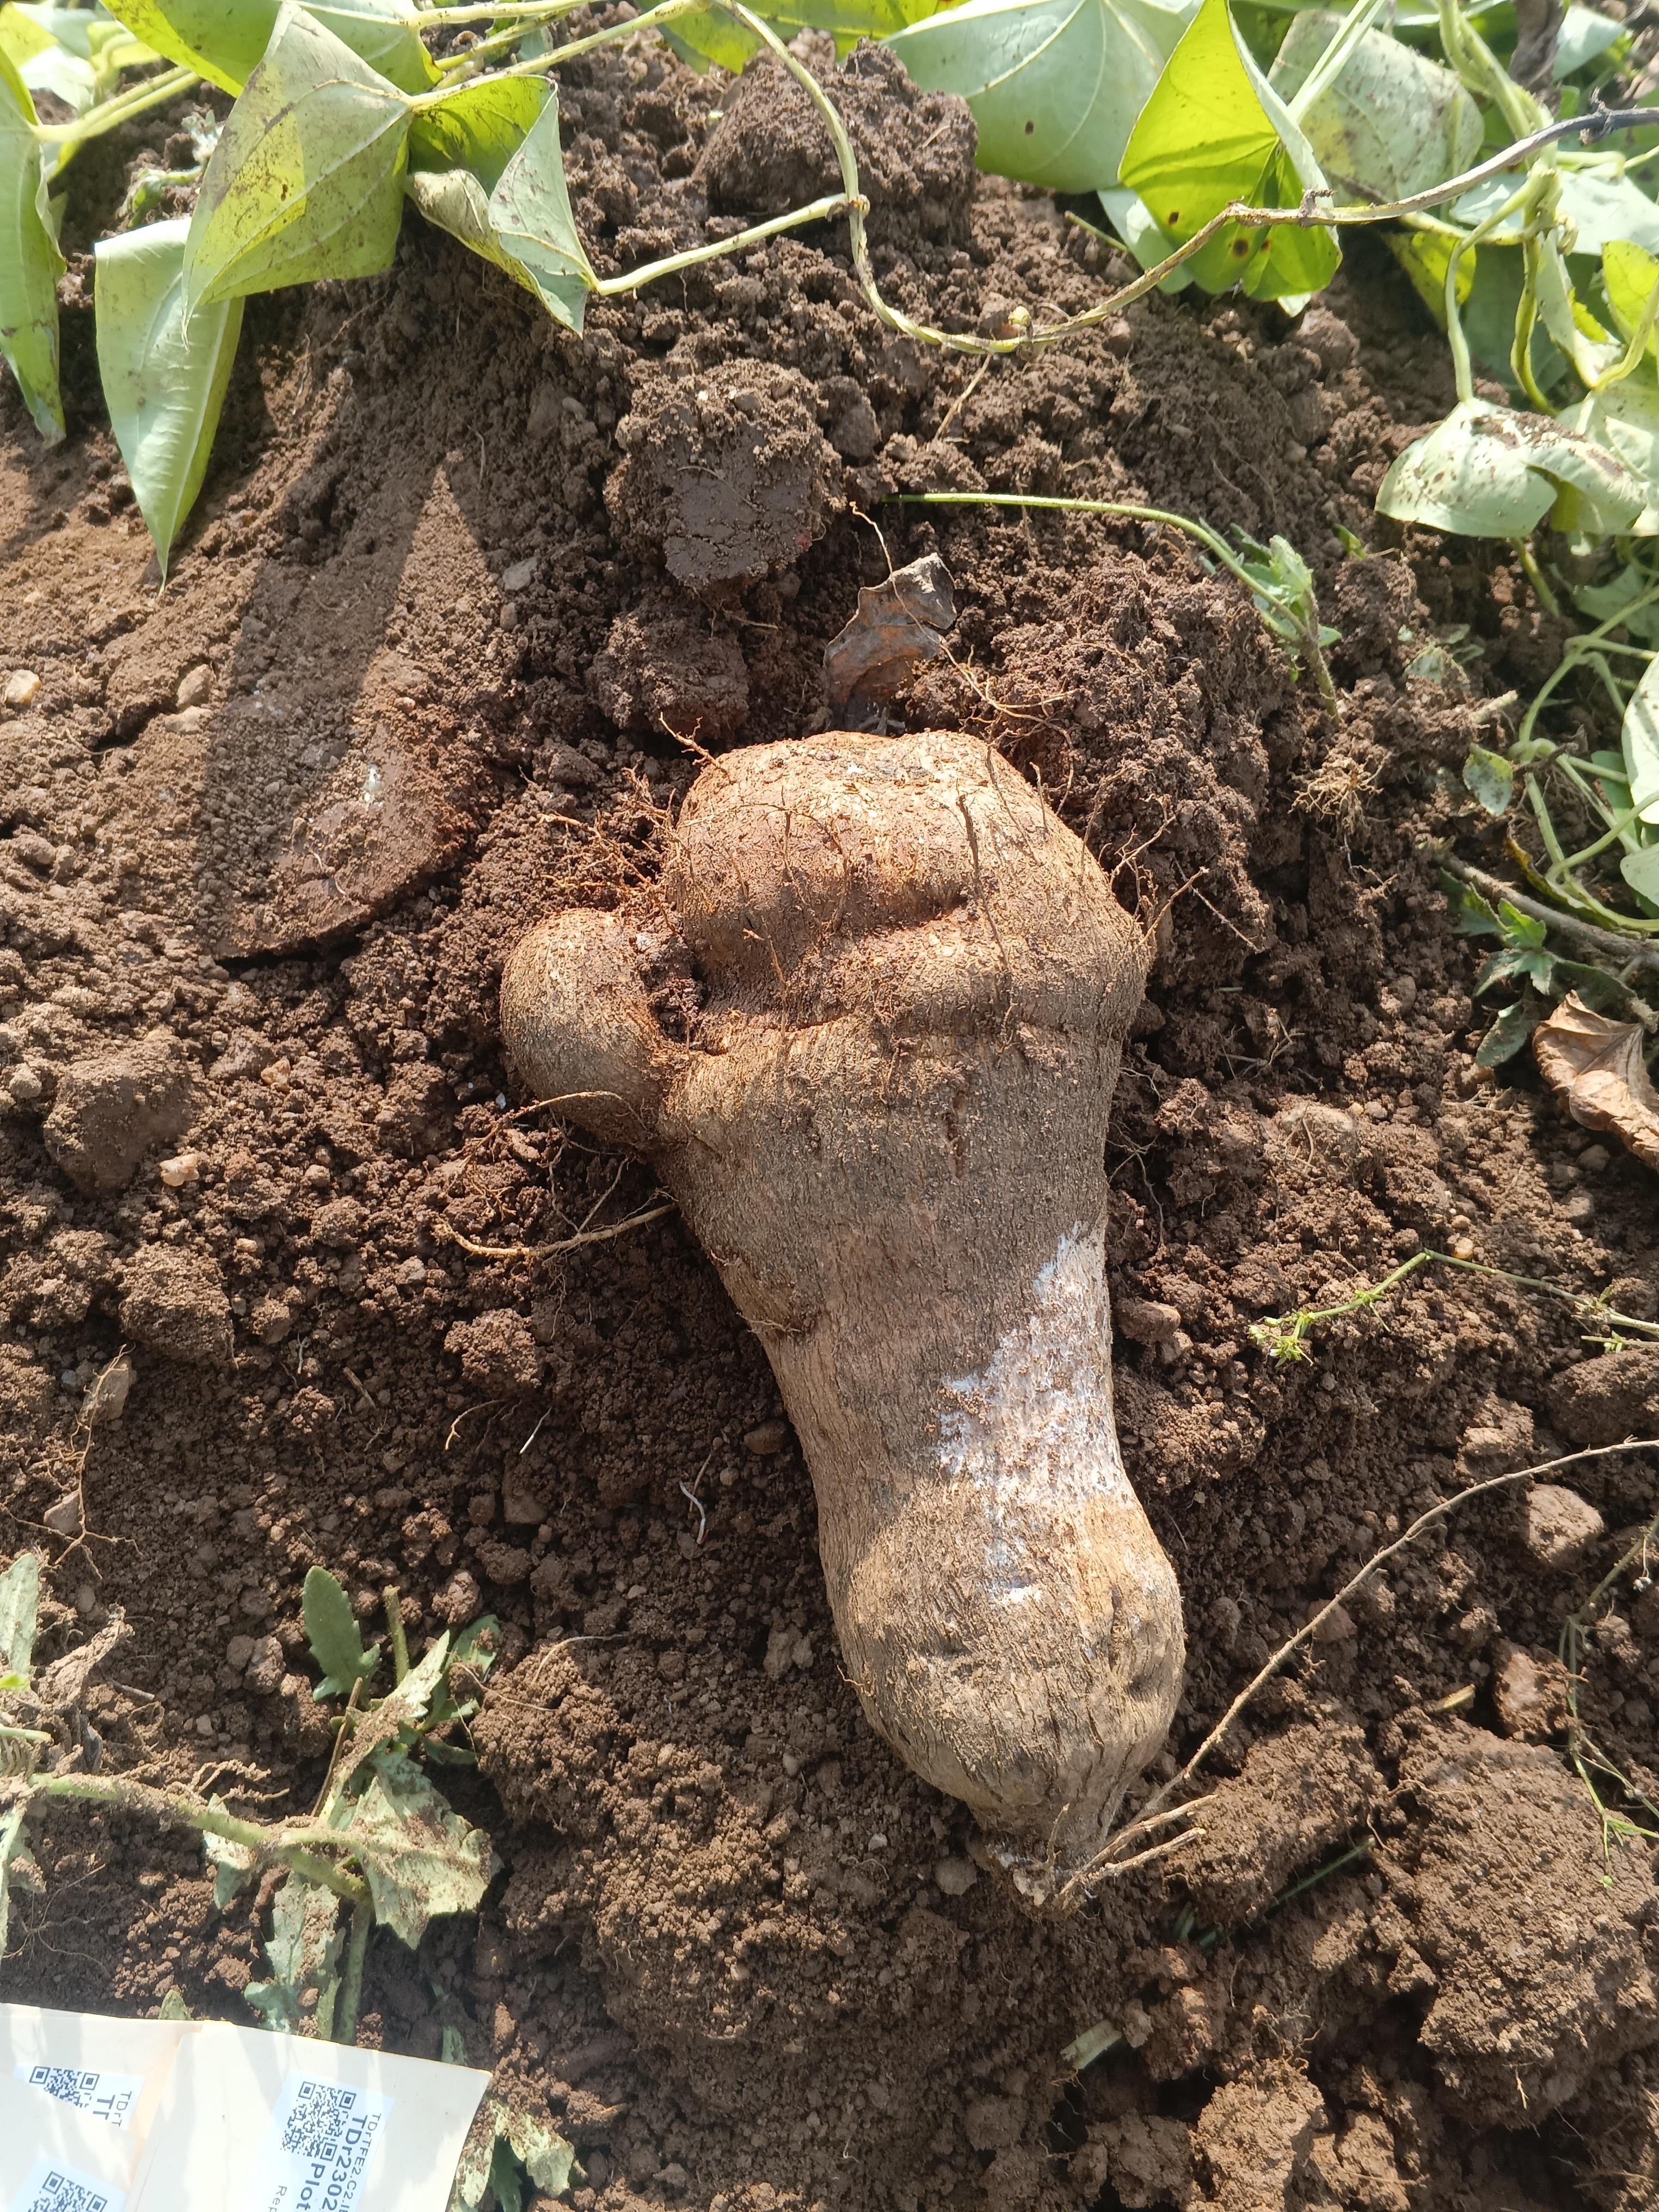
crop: yam
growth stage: harvest
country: Nigeria
